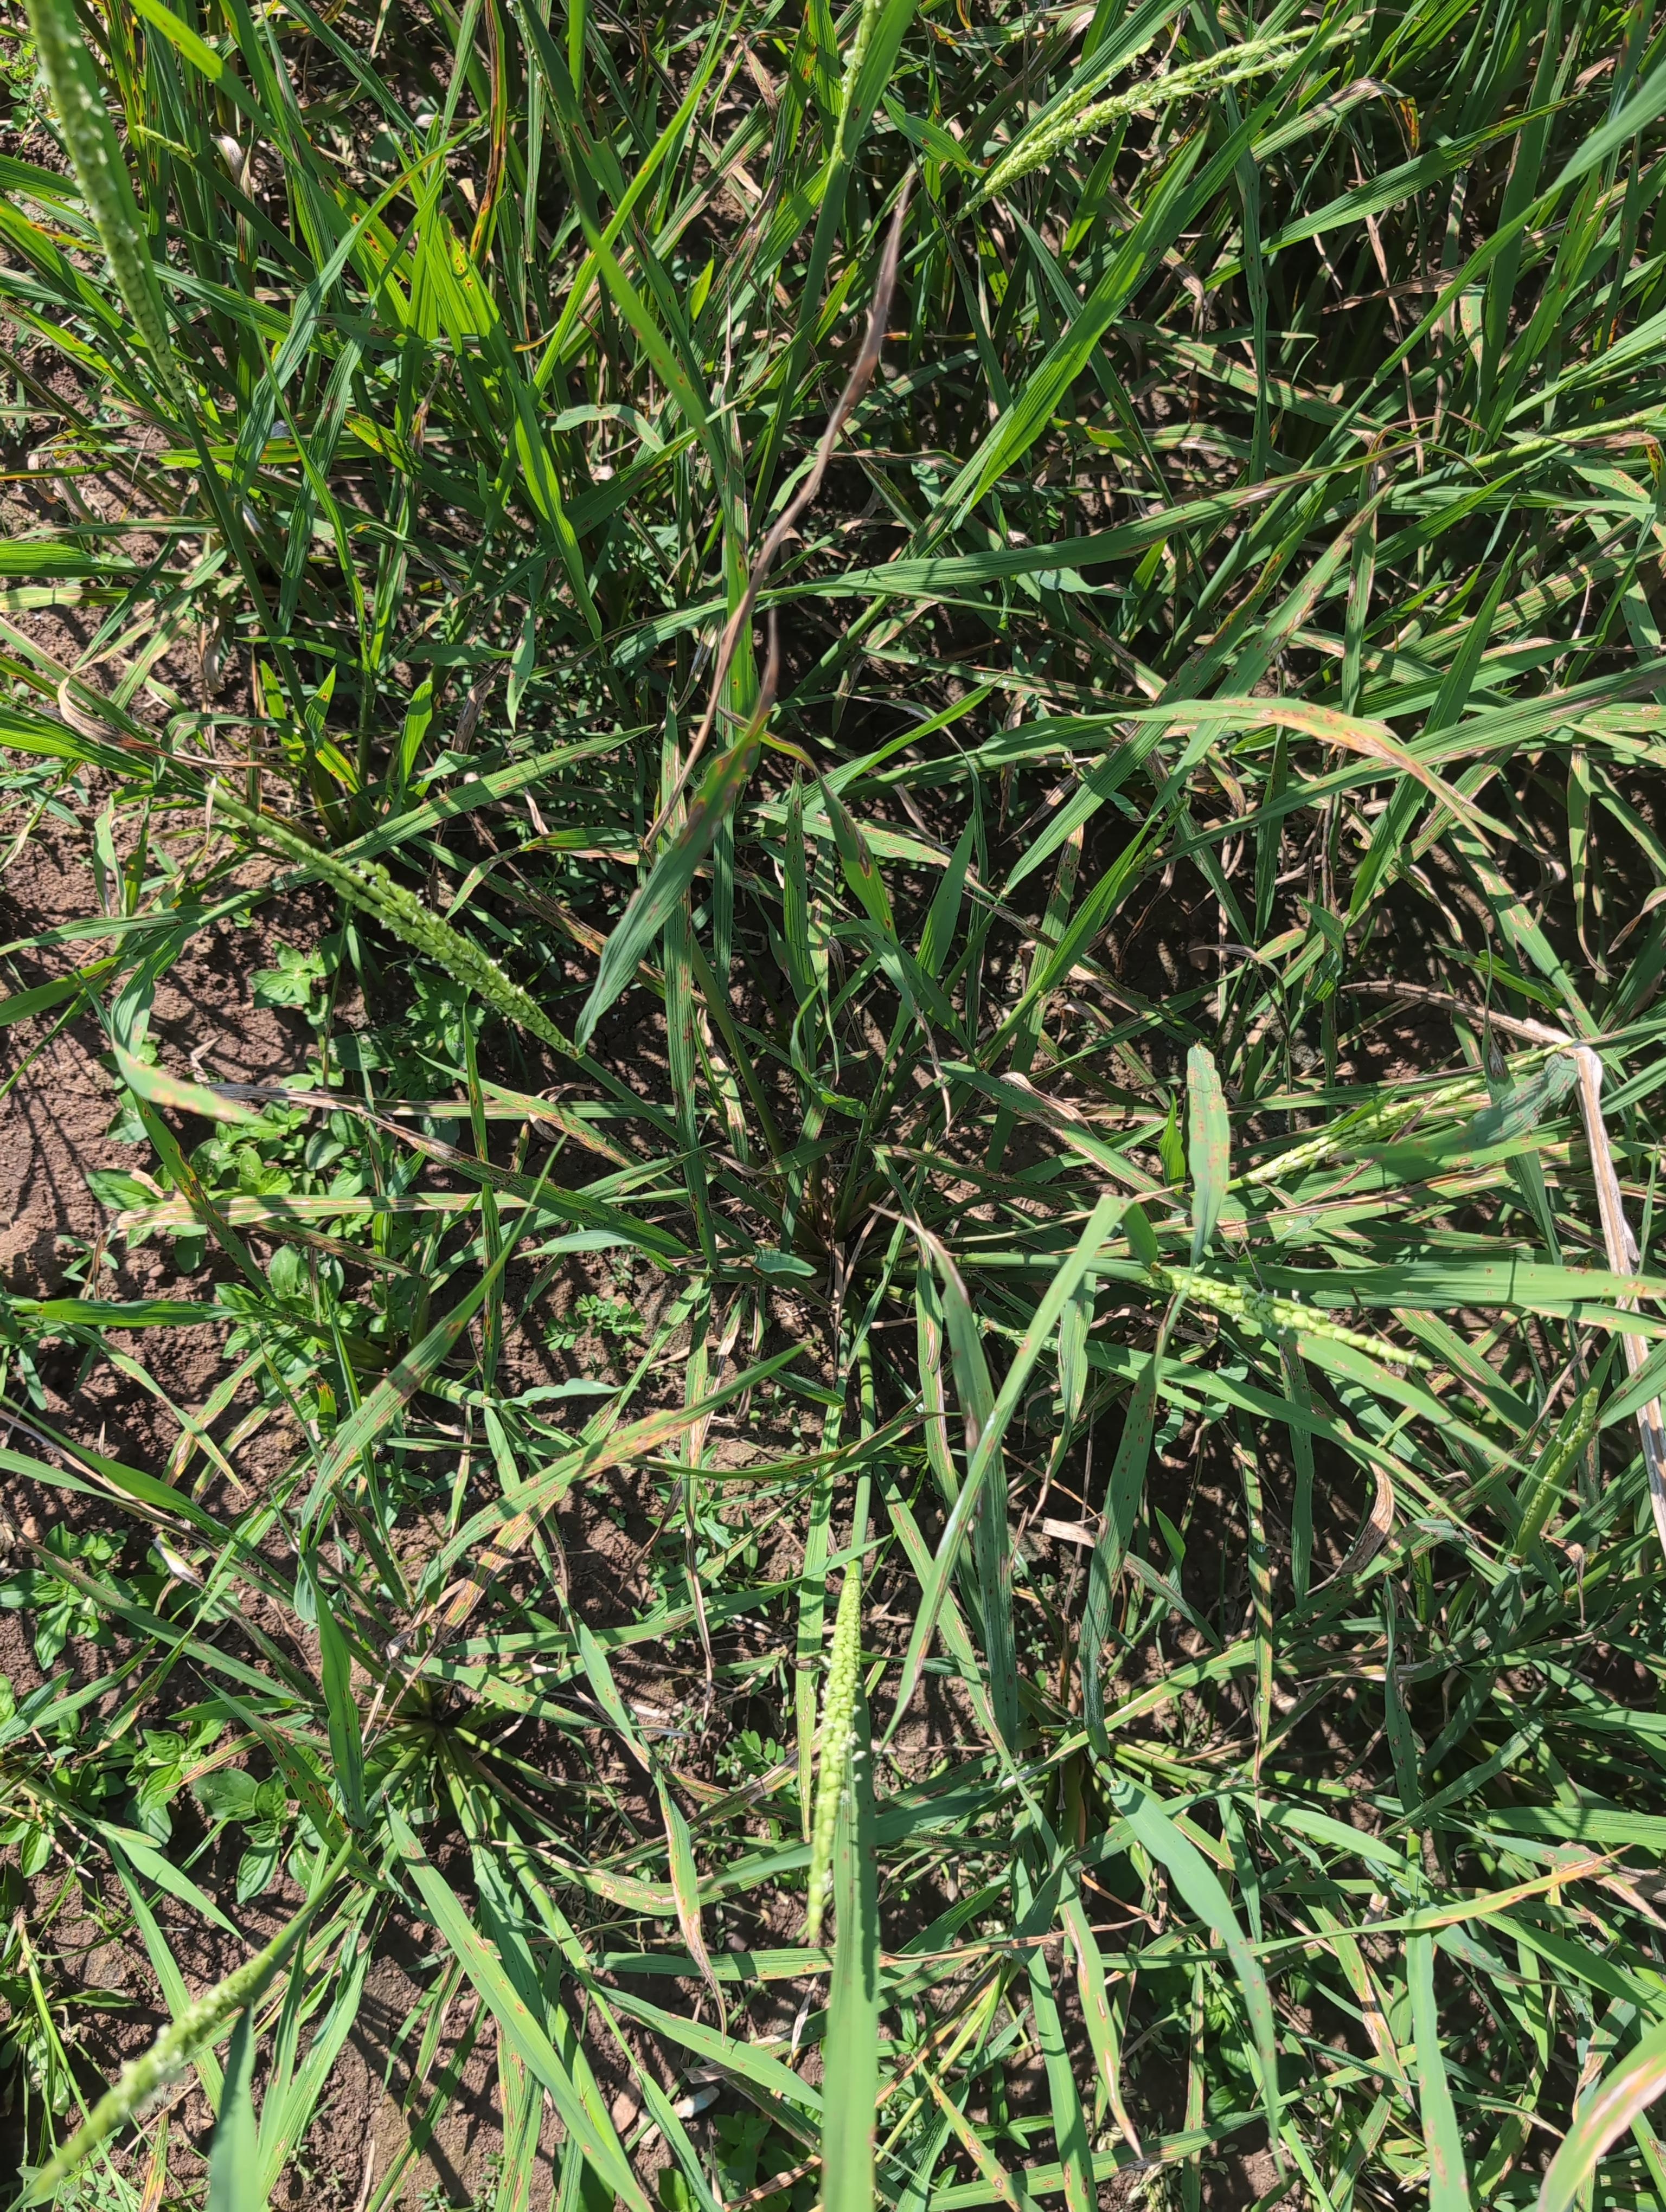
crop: rice
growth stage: flowering
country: Côte d'Ivoire
